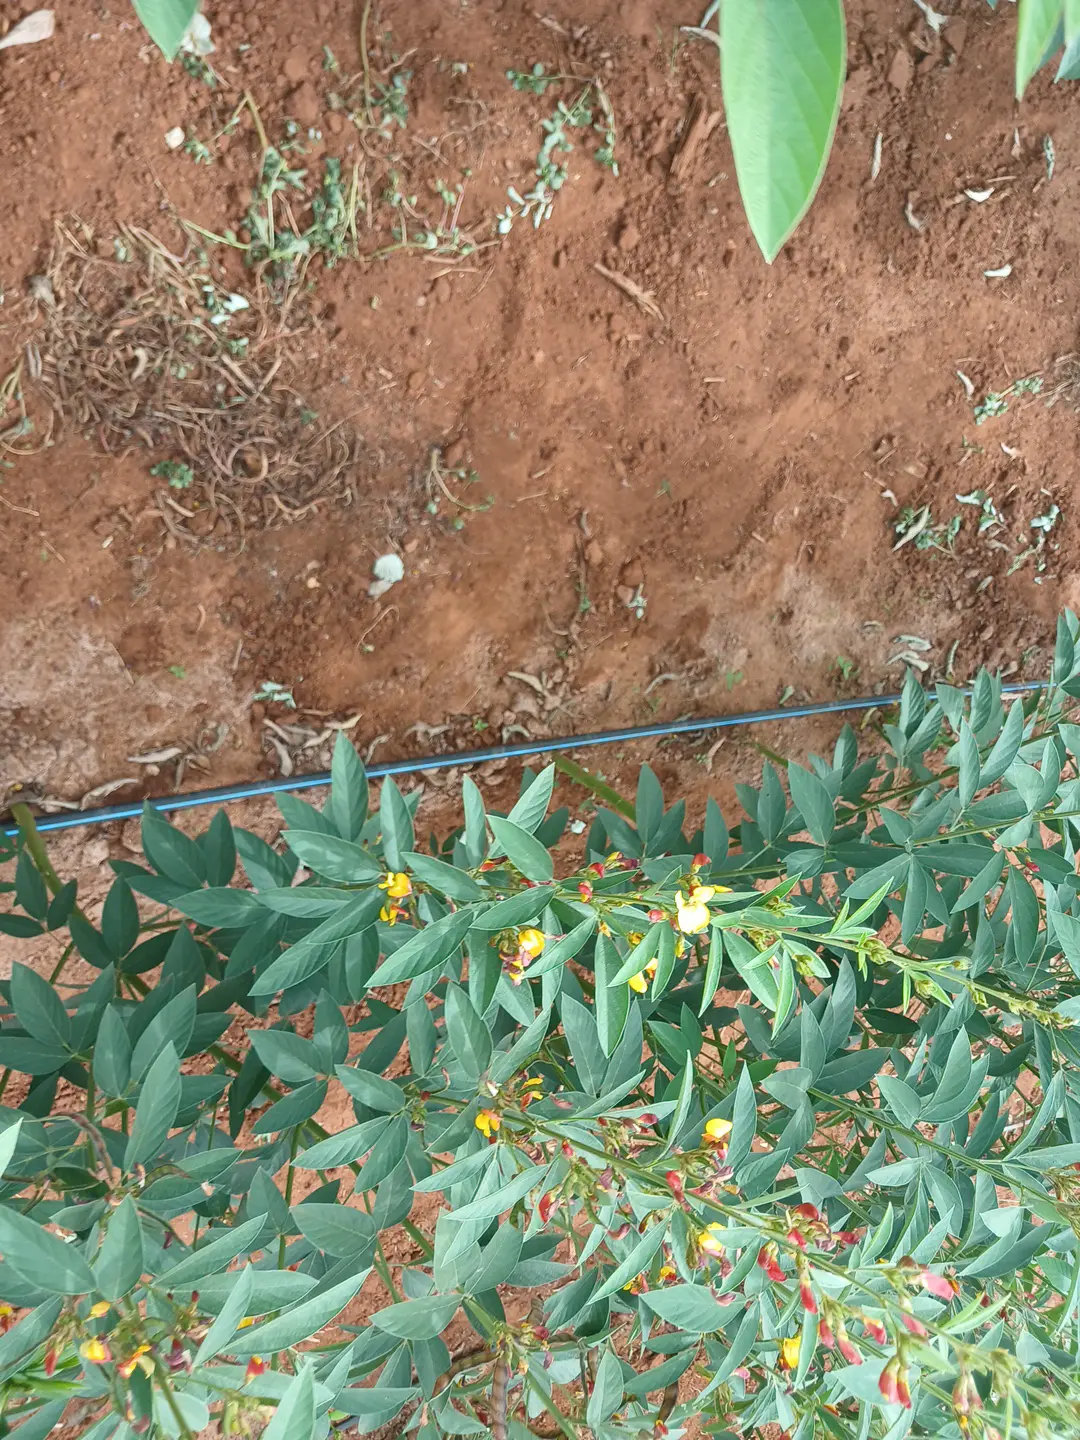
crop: pigeonpea
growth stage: flowering
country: Kenya
